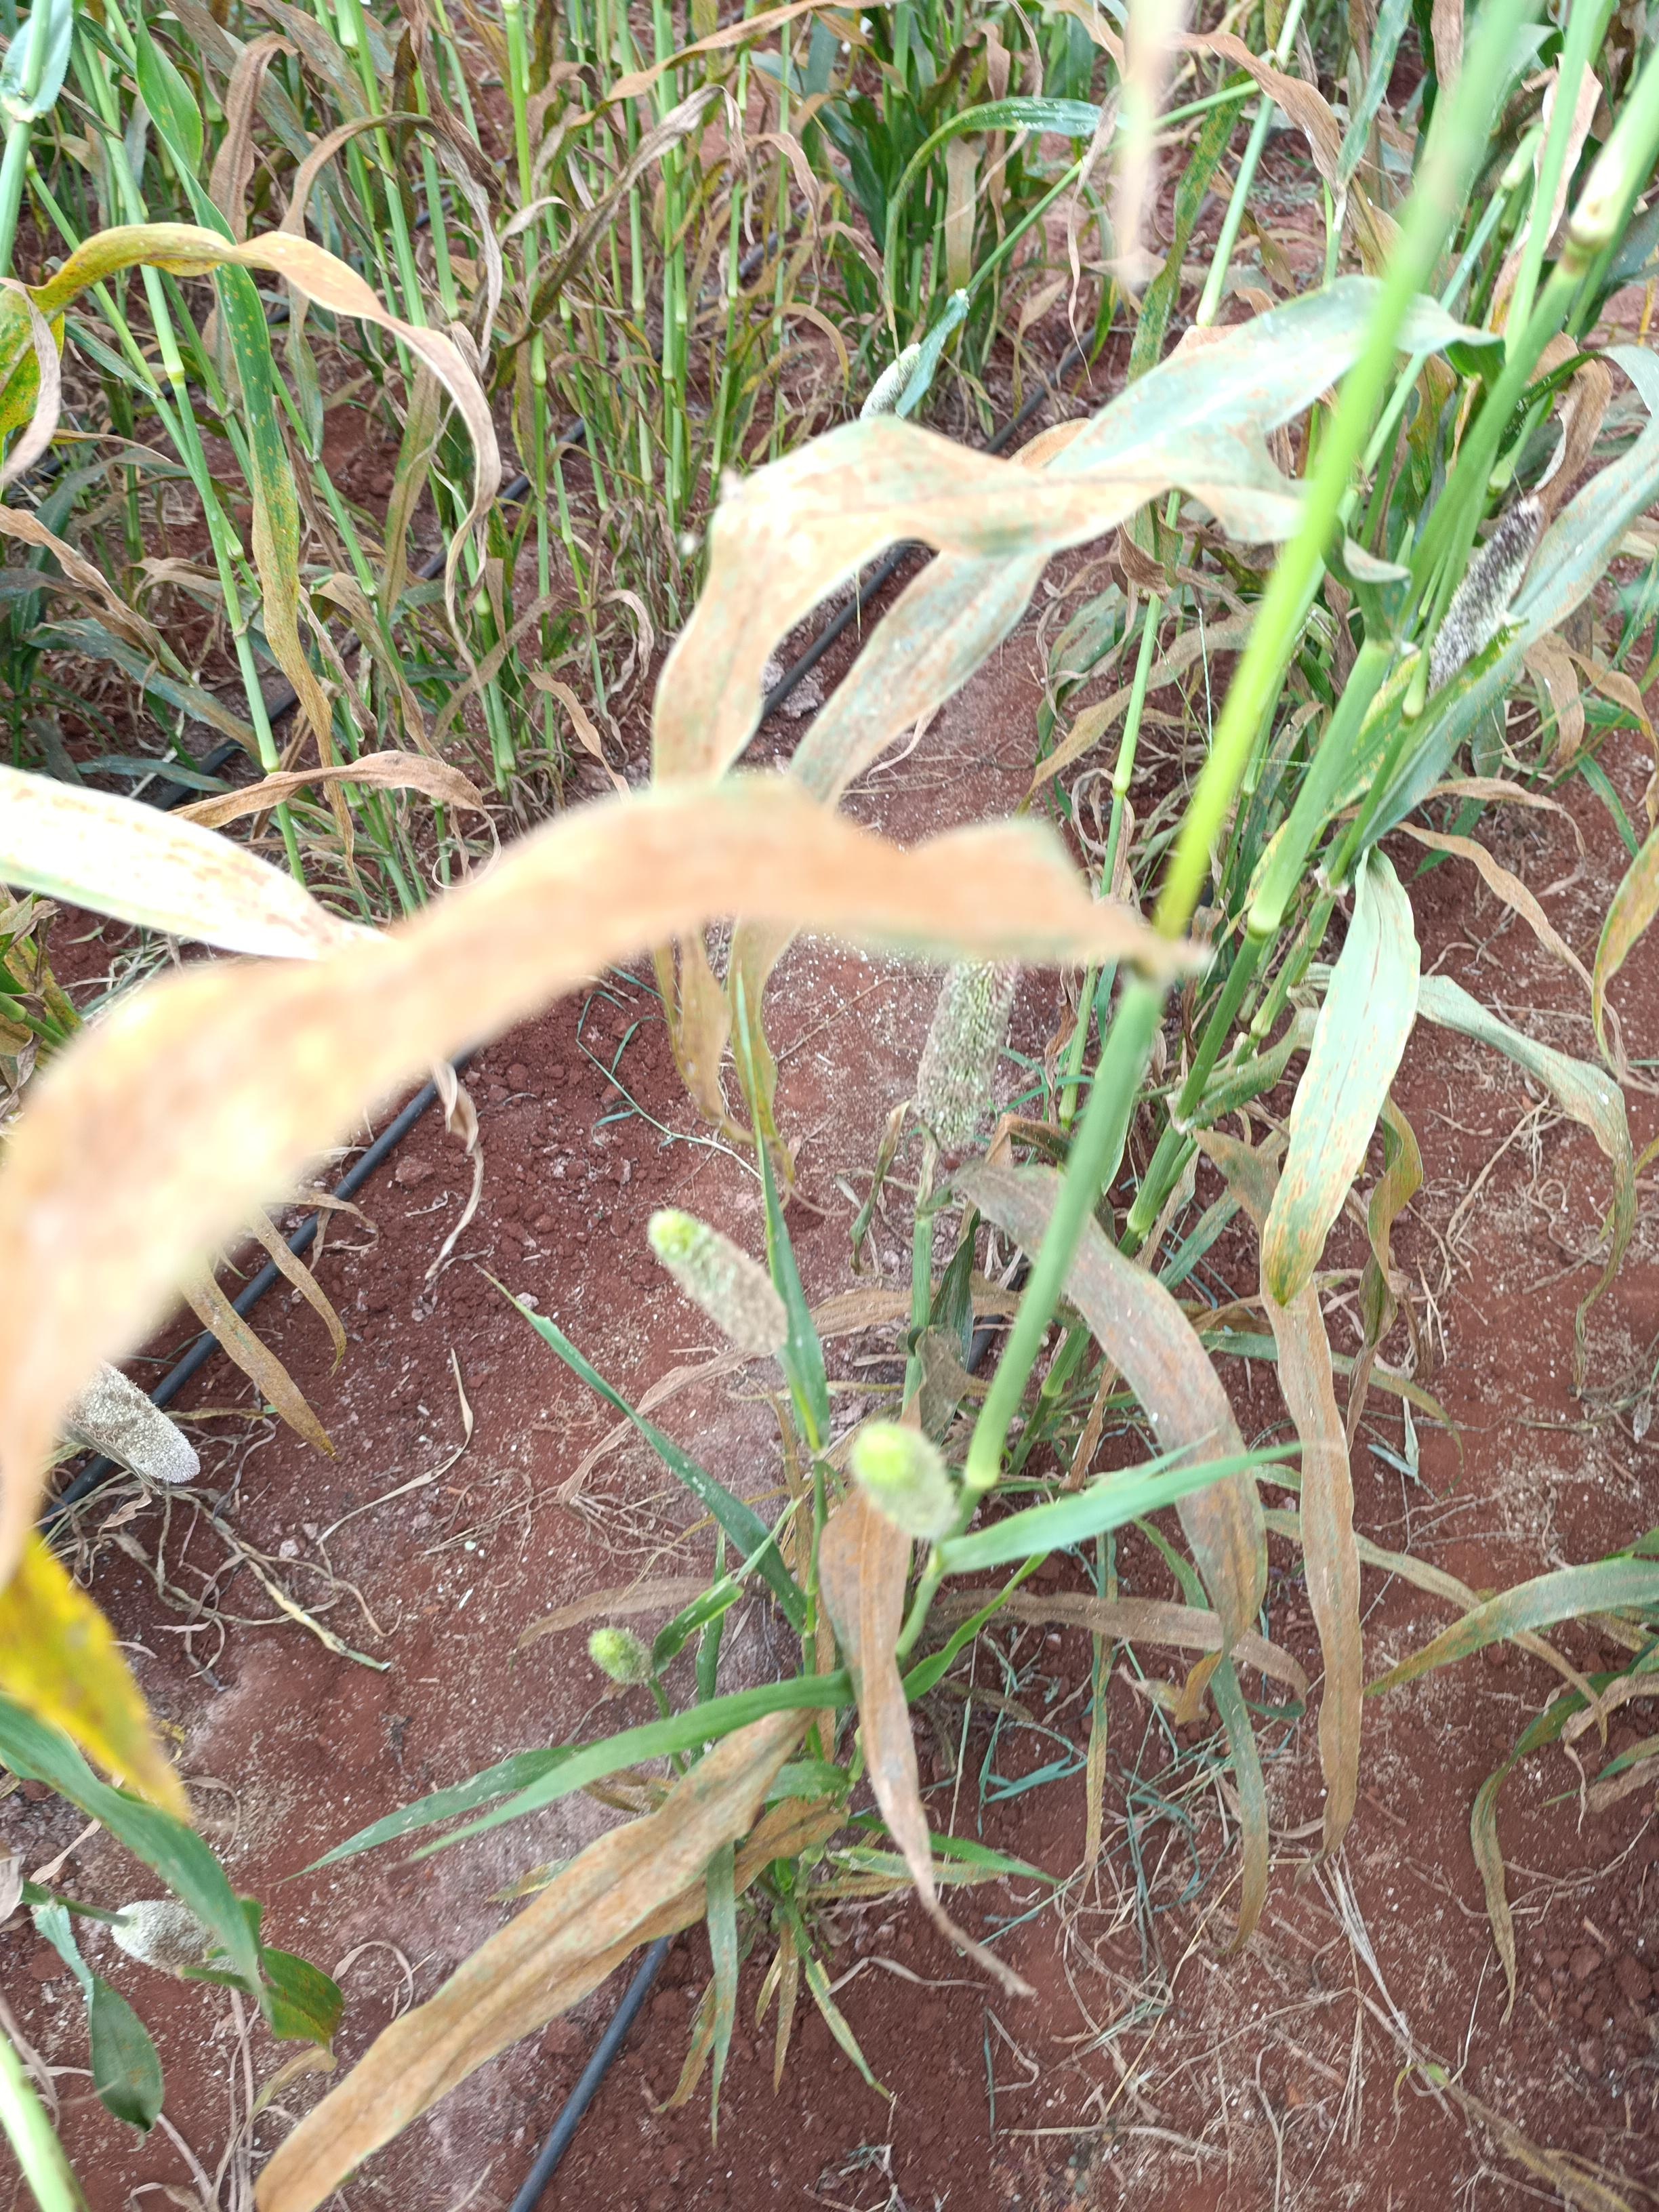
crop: pearl millet
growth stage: filling grain
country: Kenya
